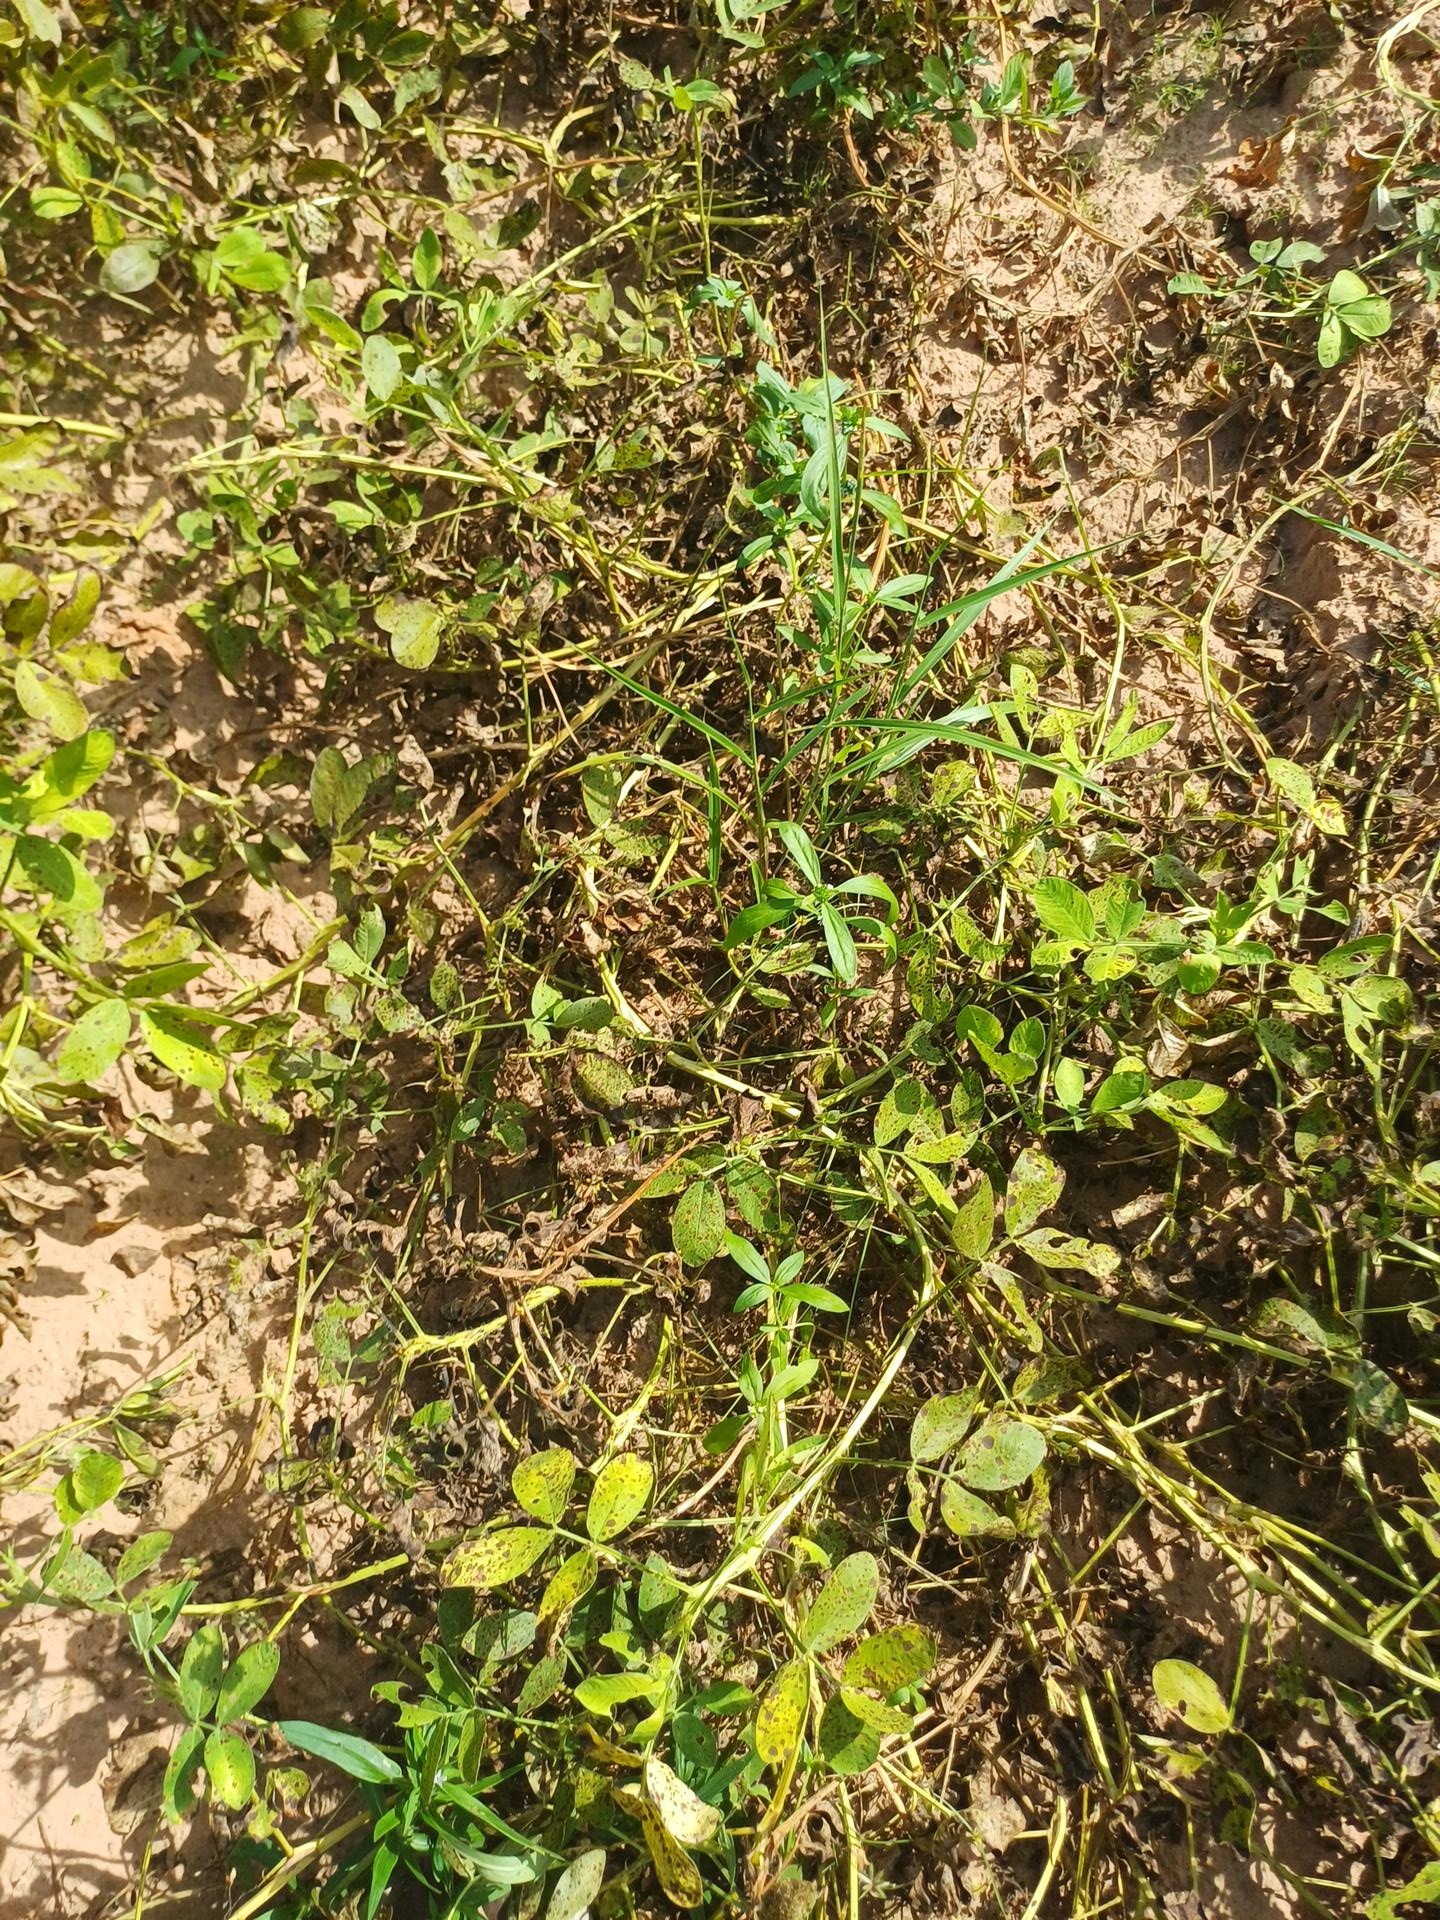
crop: groundnut
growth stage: flowering
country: Senegal
